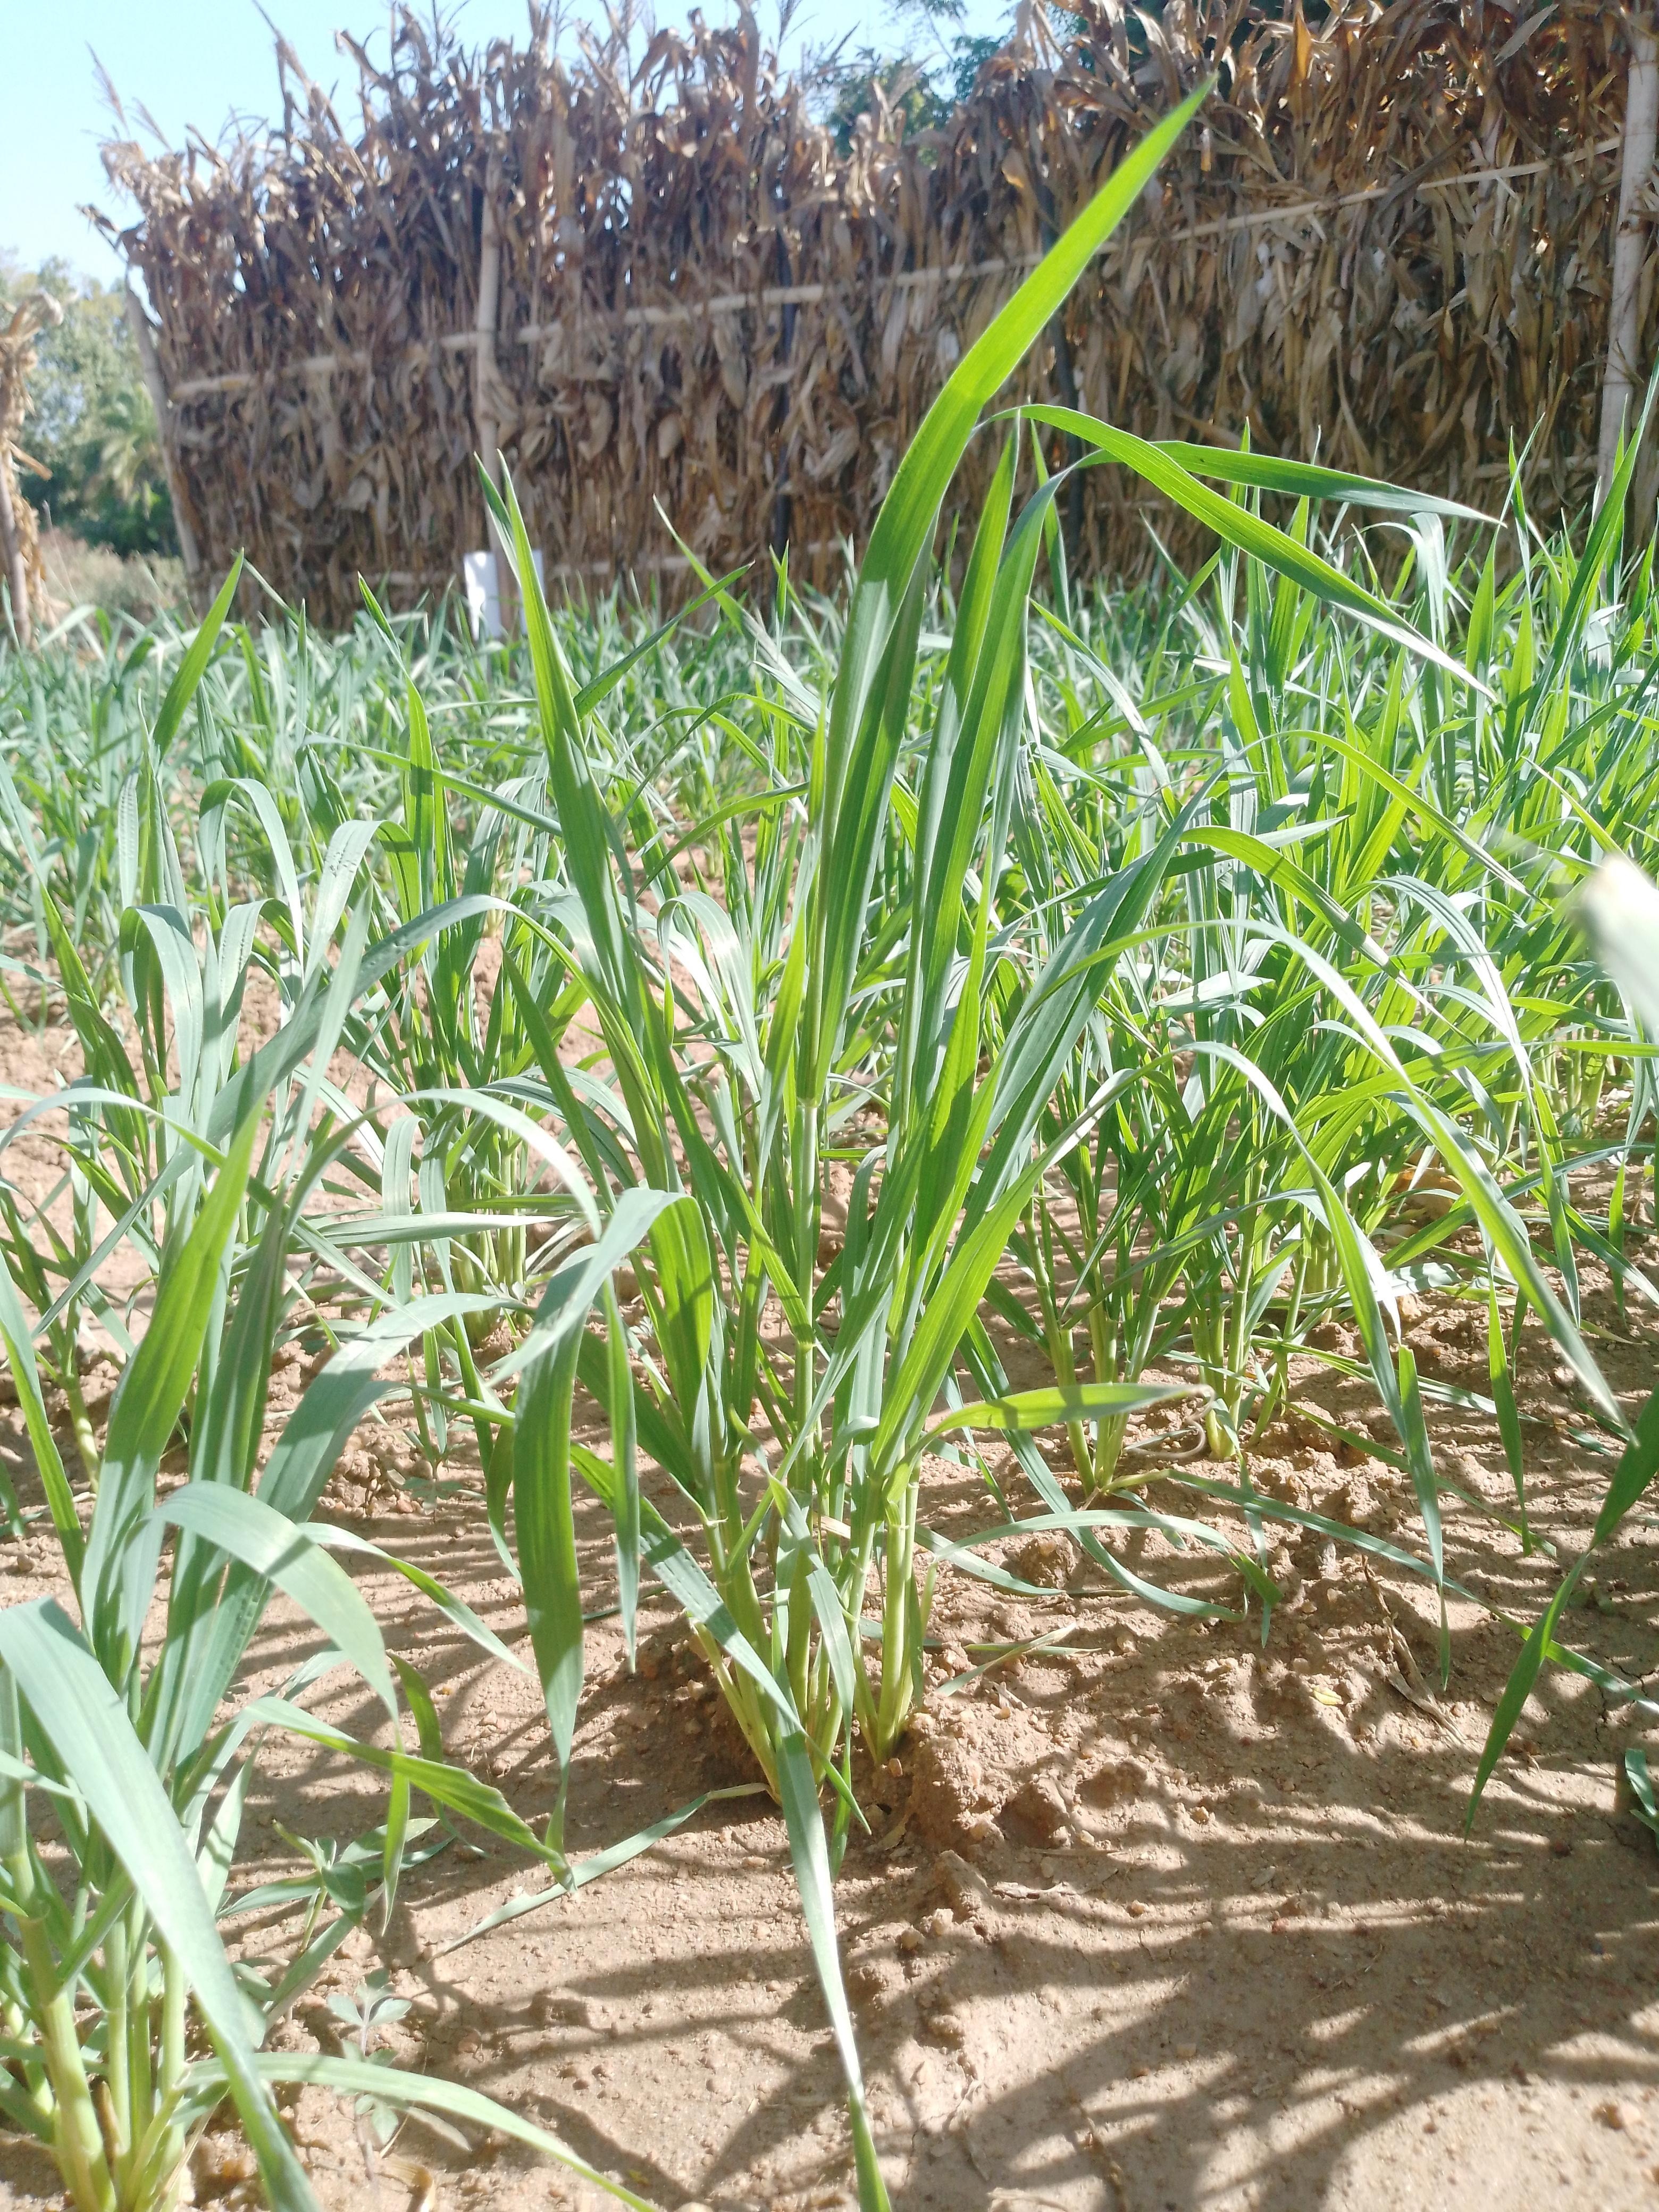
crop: wheat
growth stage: sprouting
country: Malawi
